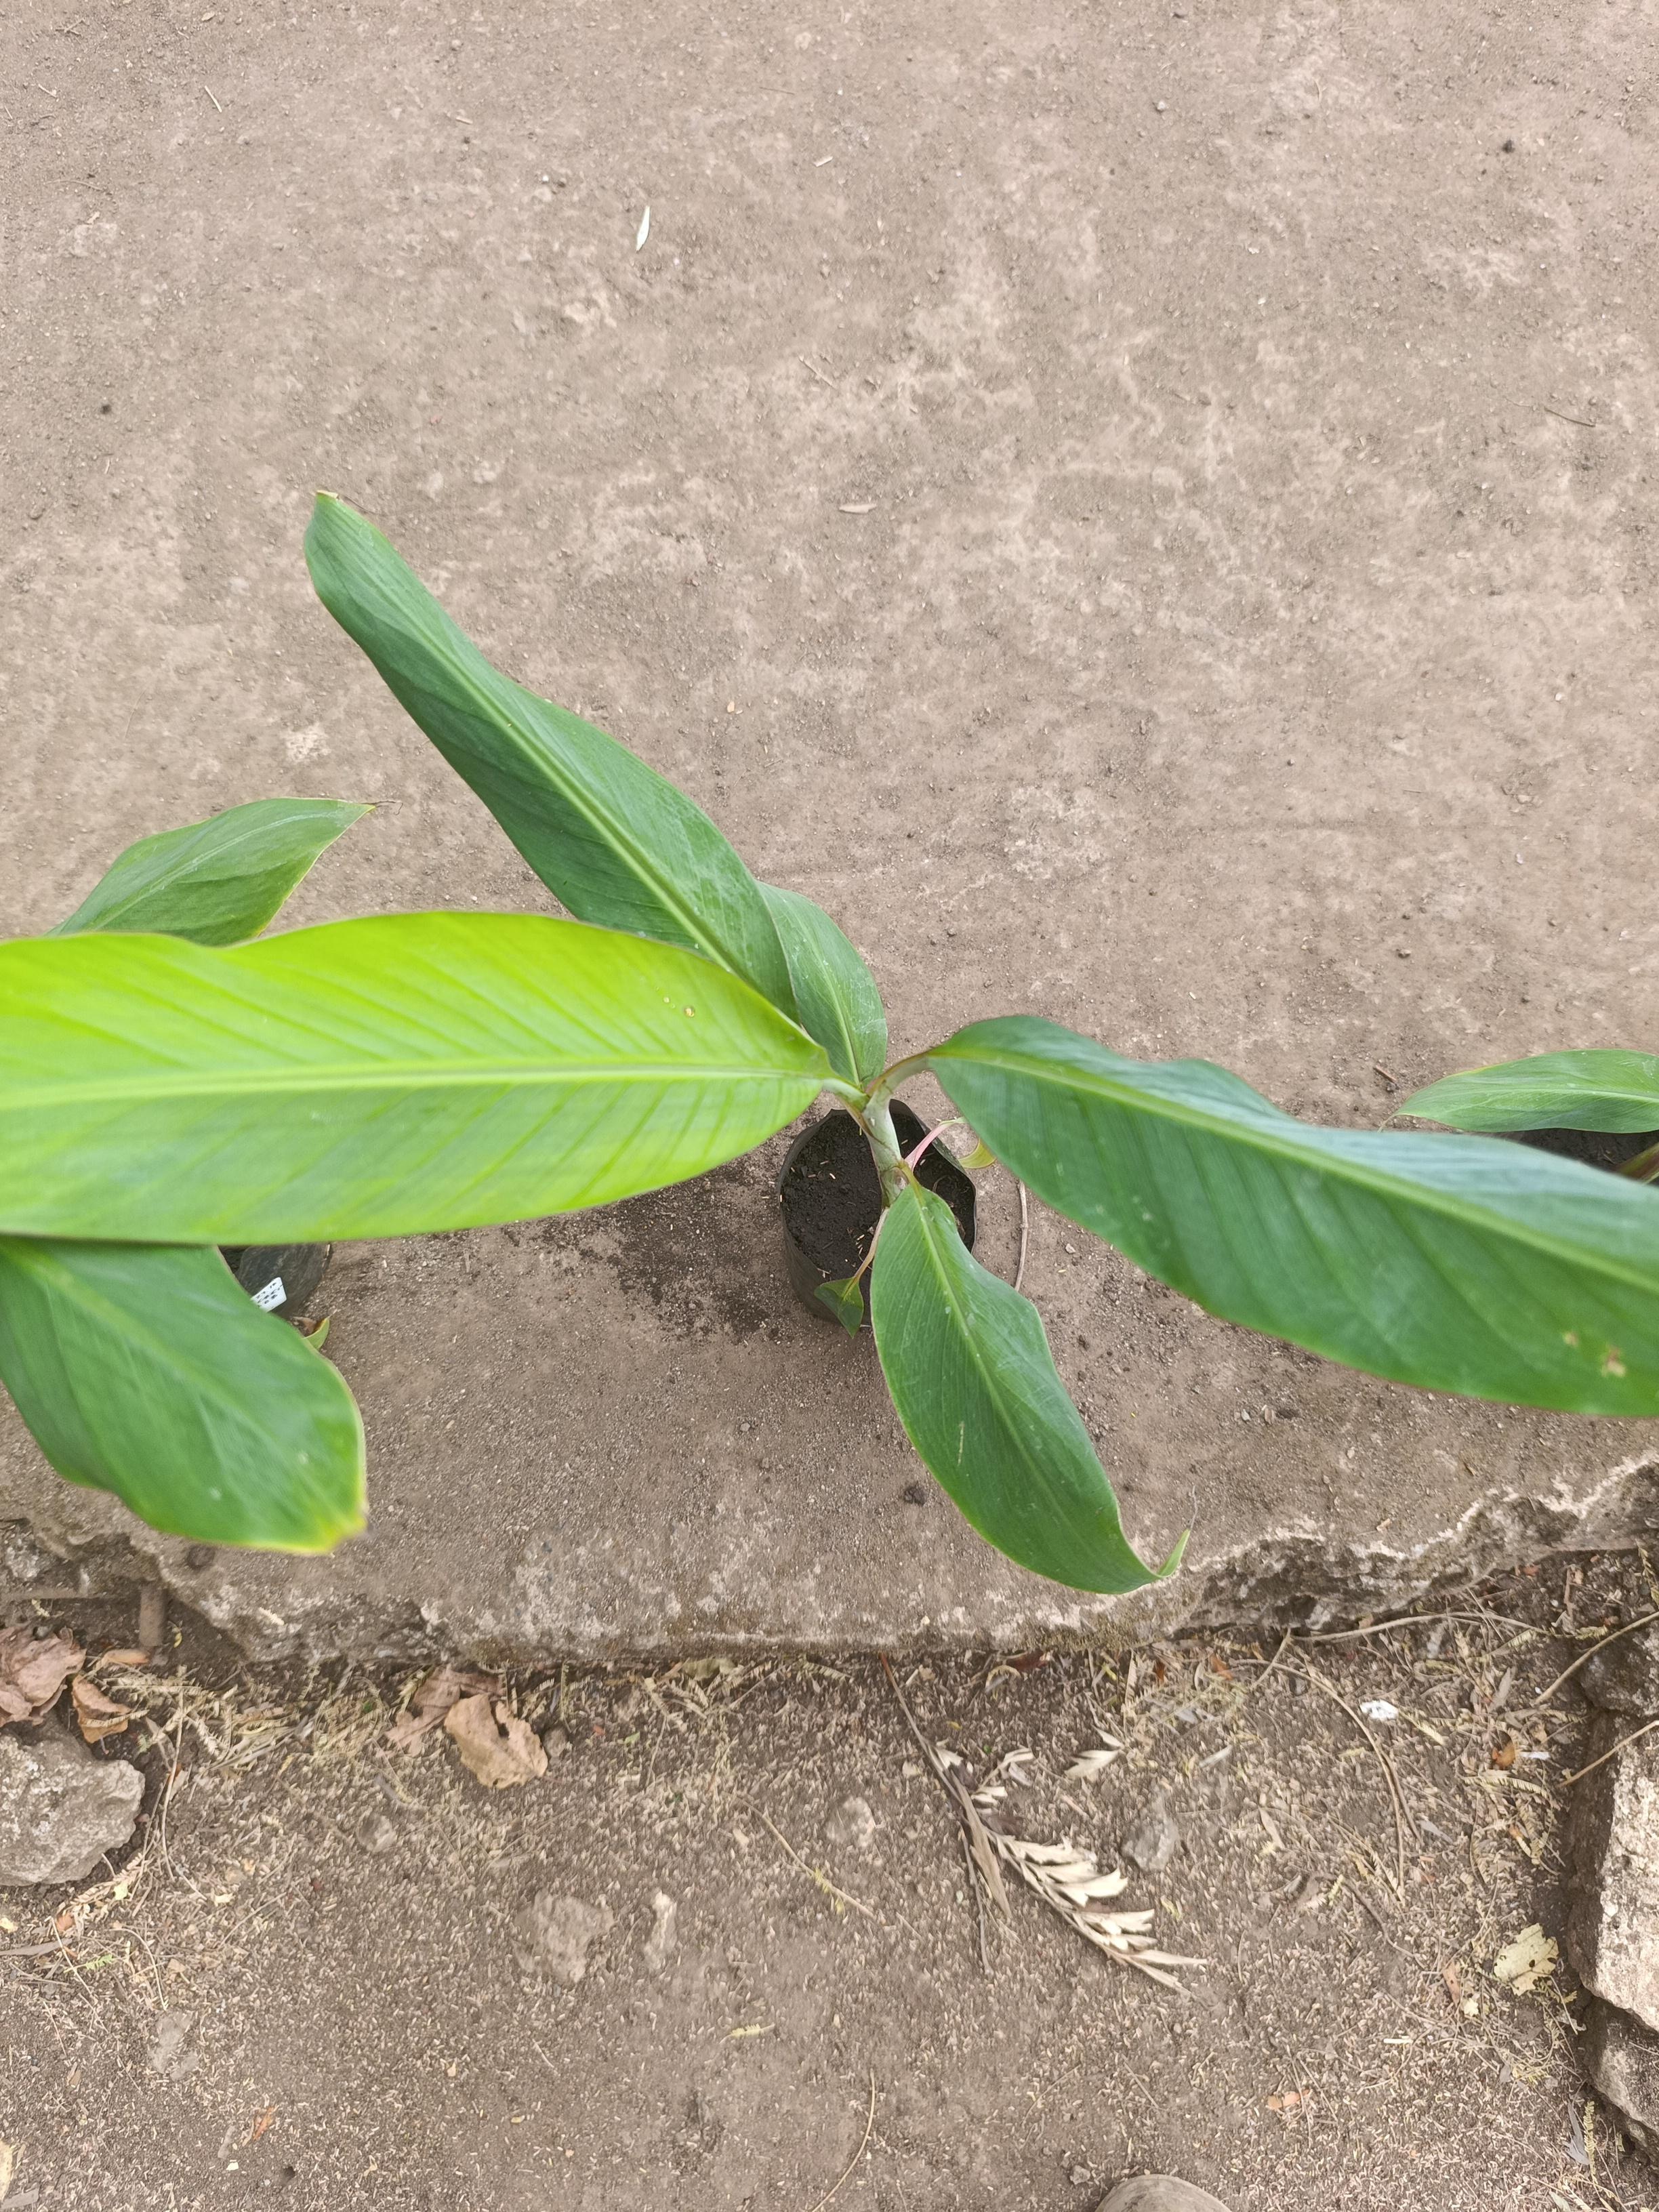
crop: banana
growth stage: vegetative
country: Tanzania
